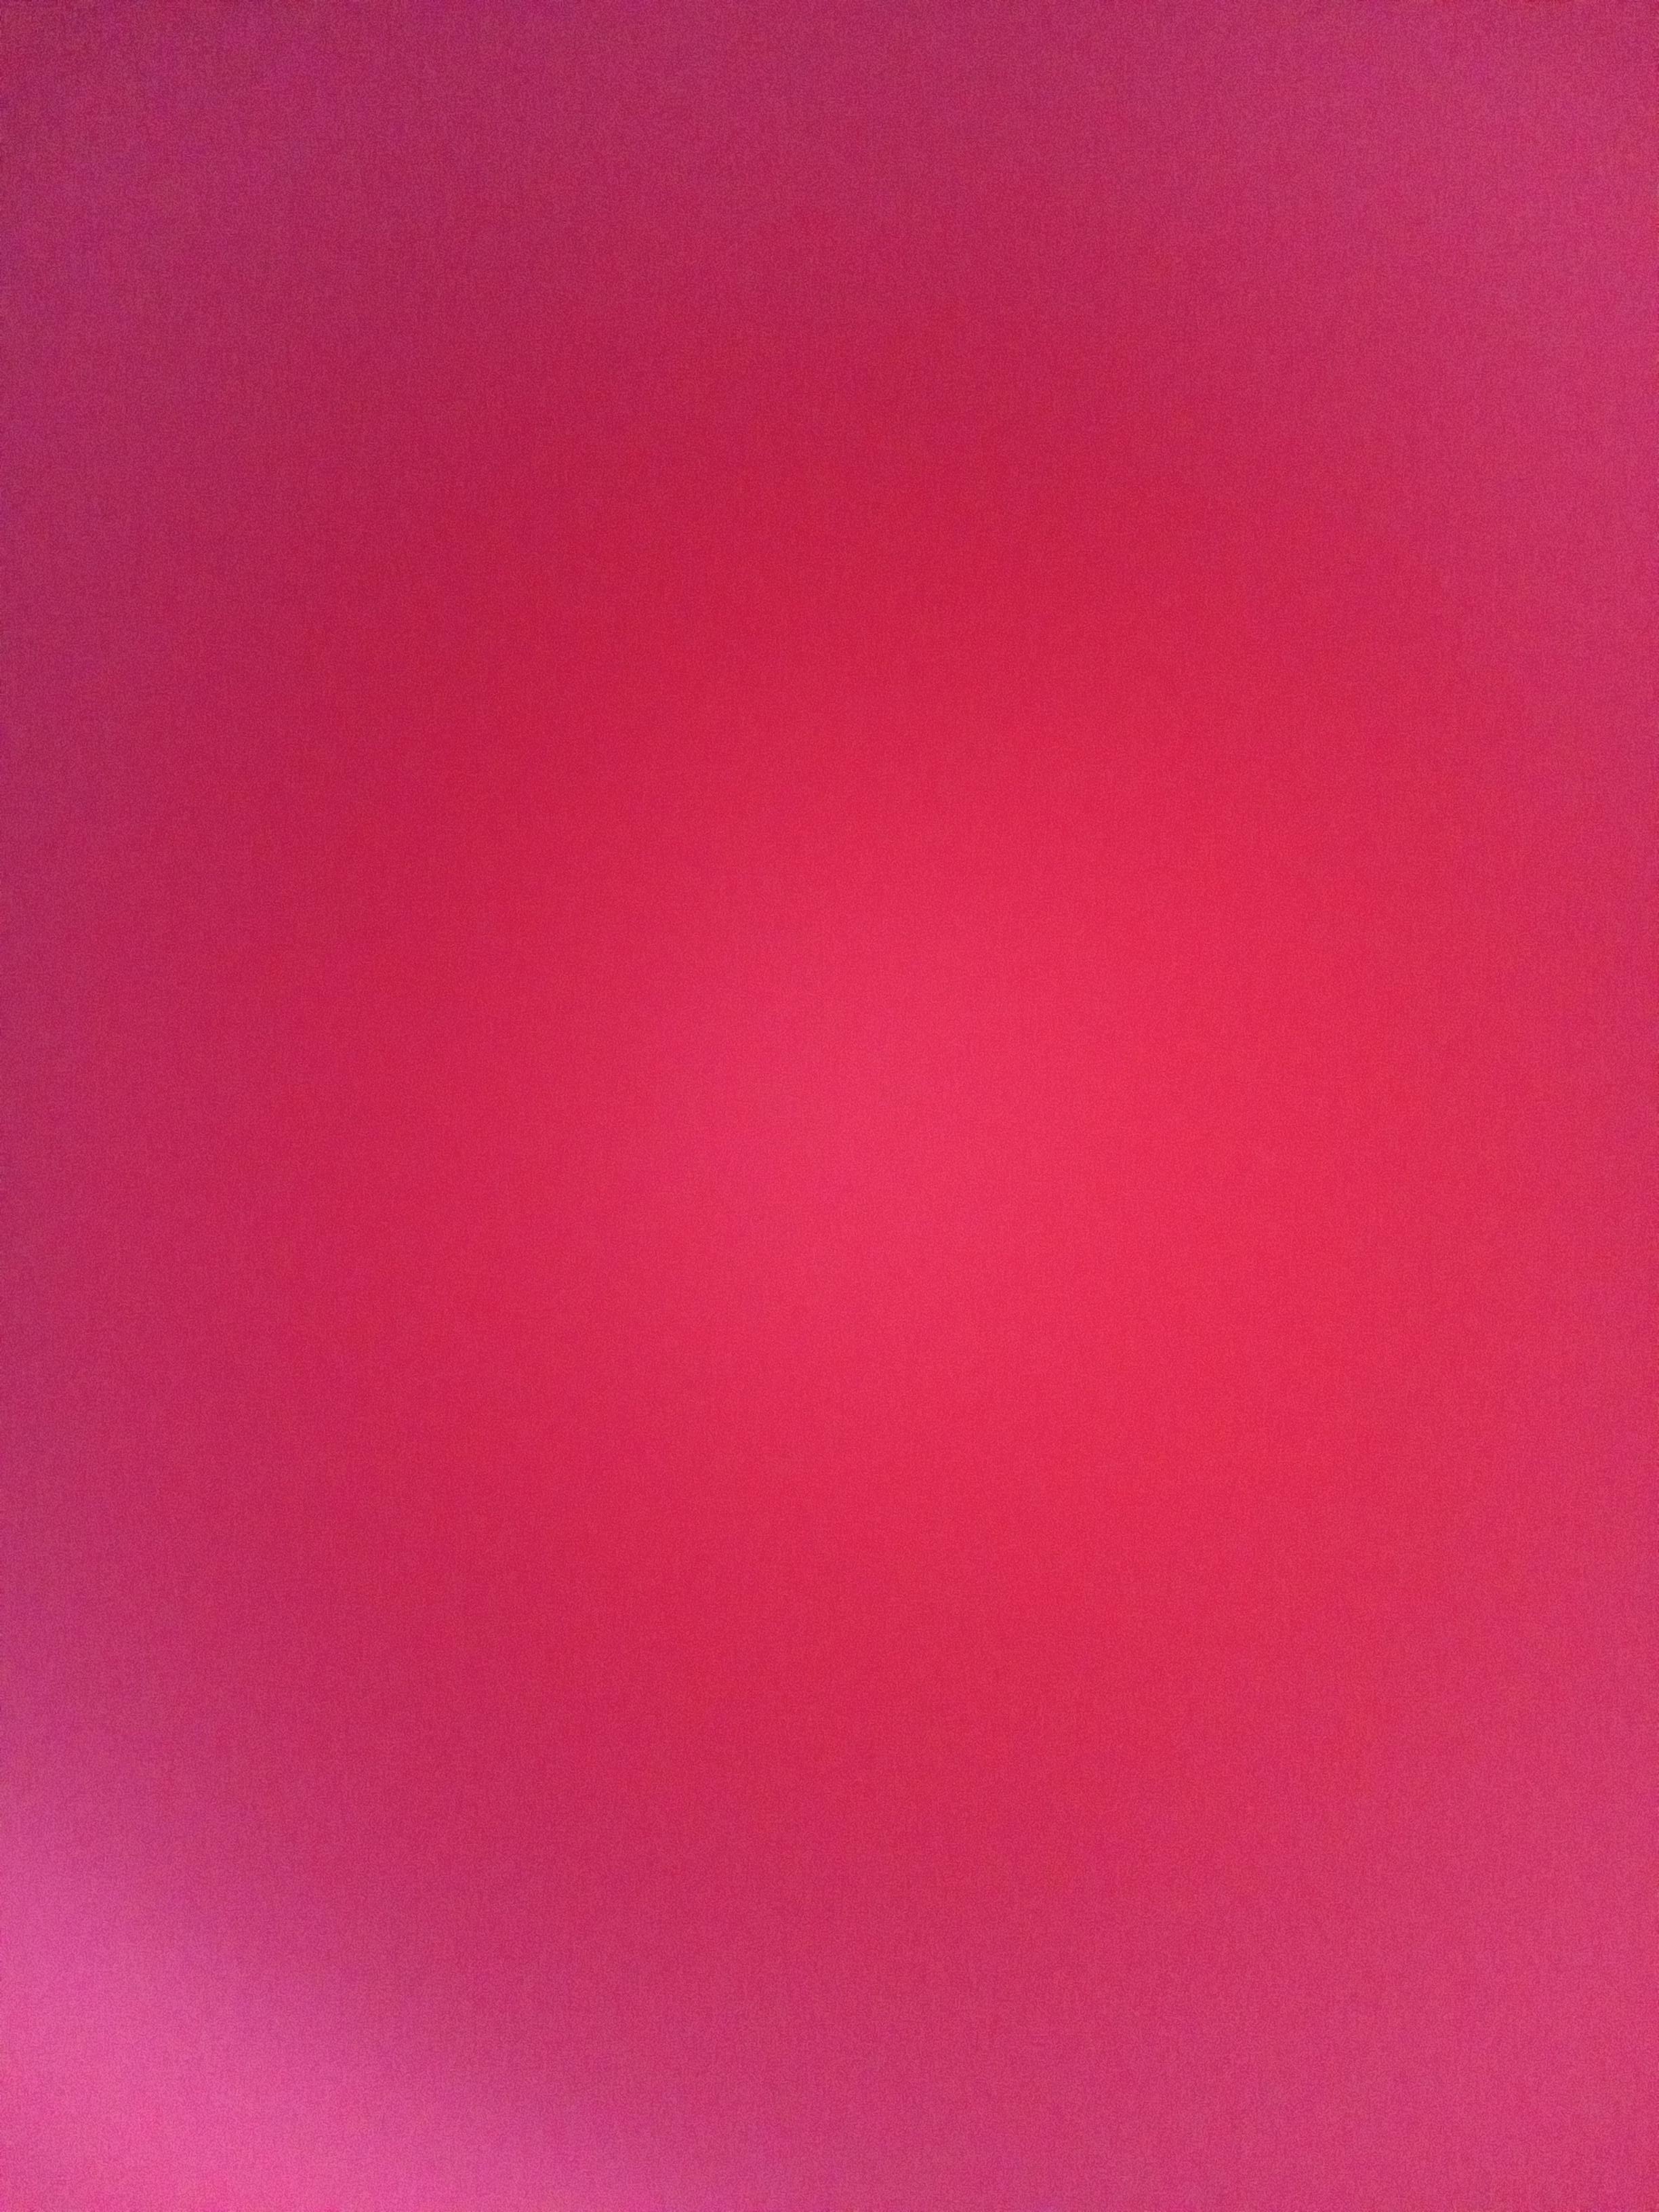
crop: potato
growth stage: flowering
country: Kenya
